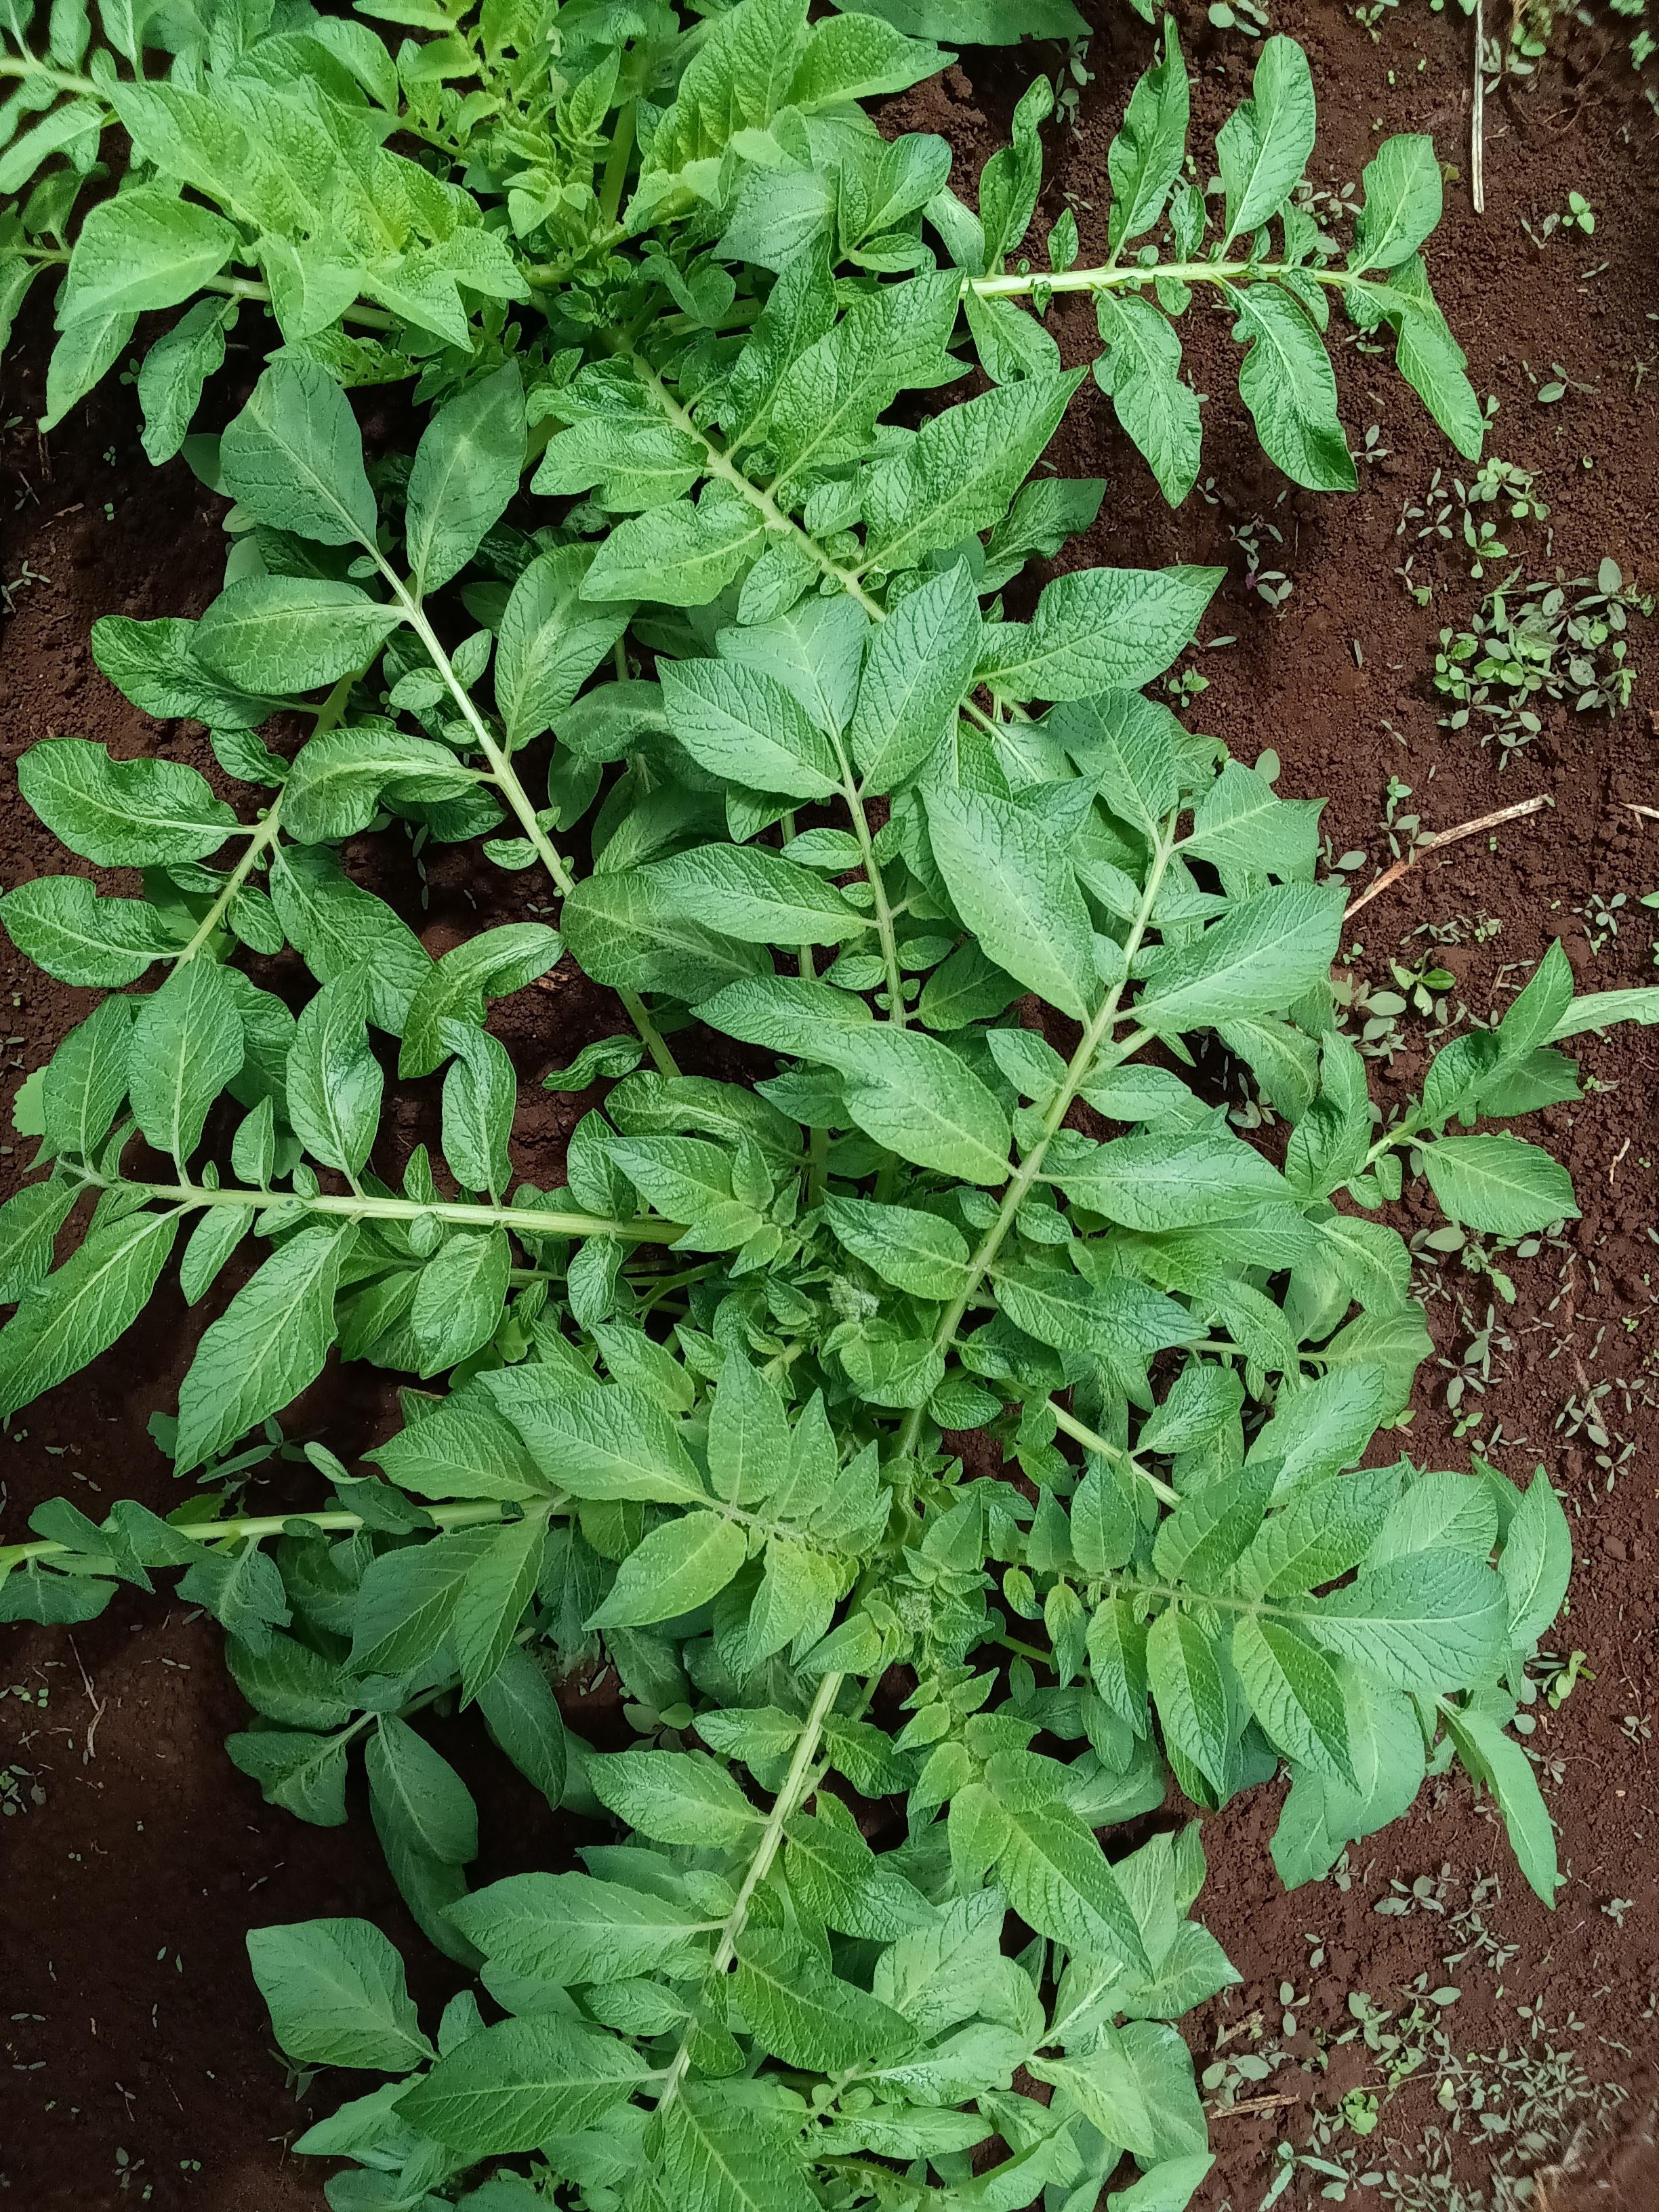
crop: potato
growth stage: vegetative
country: Kenya
